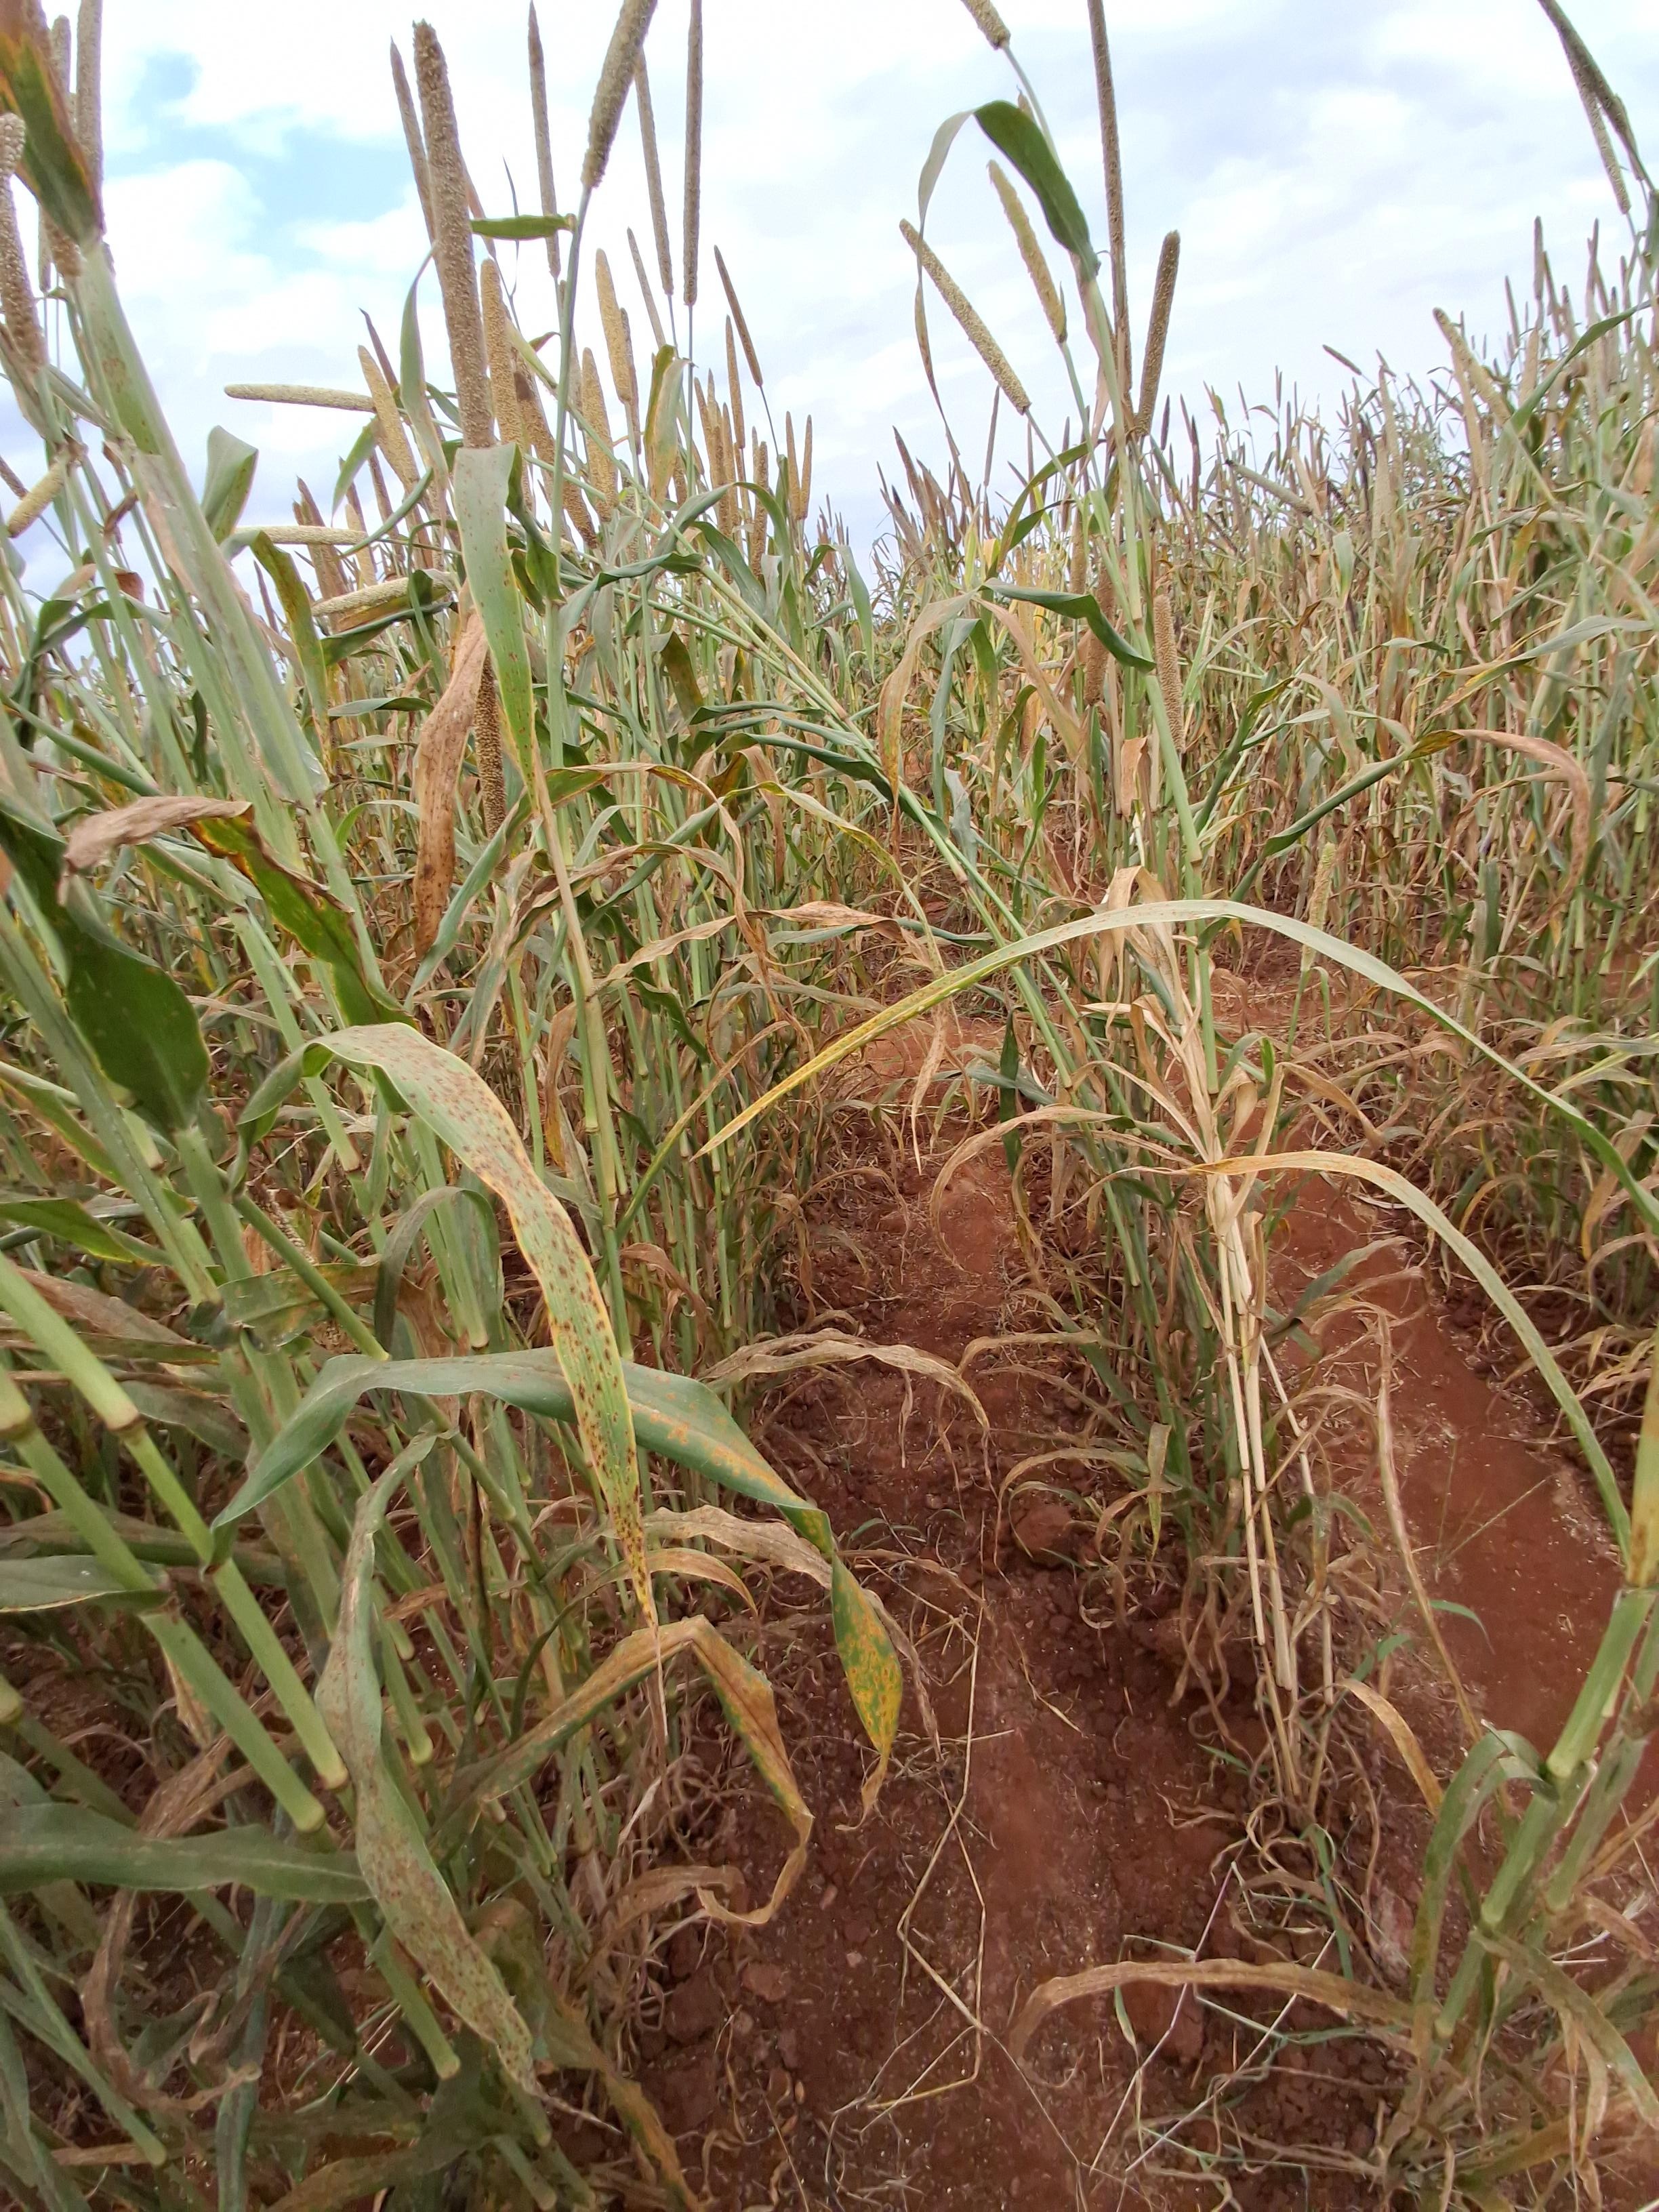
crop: pearl millet
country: Kenya
